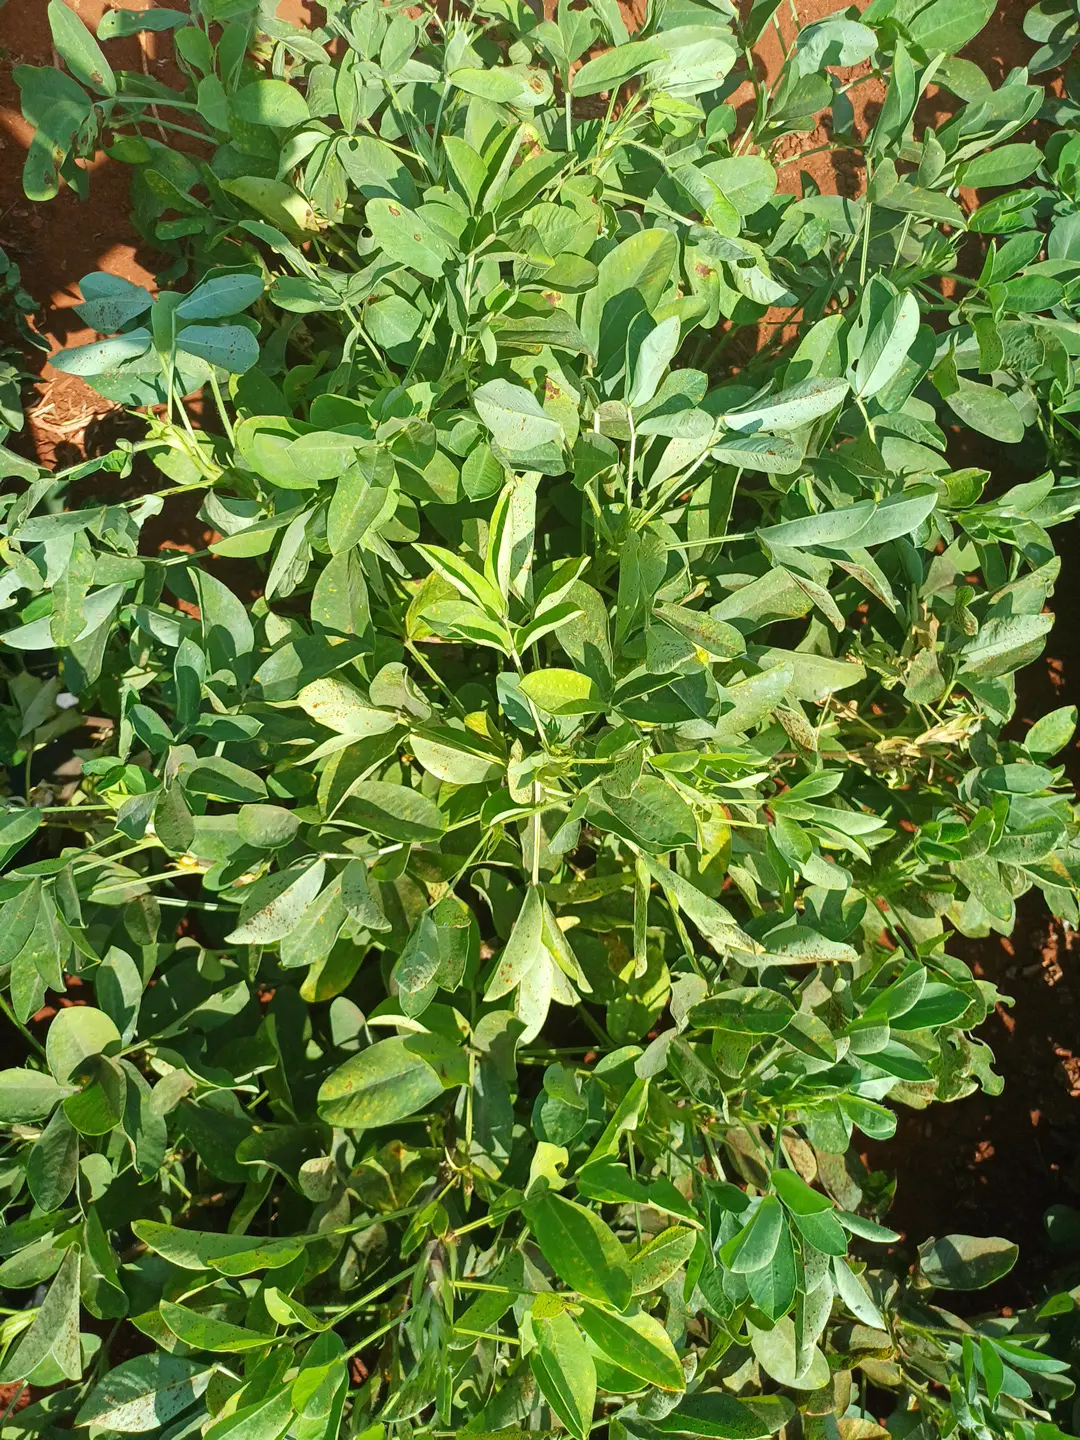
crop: groundnut
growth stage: pegging
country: Kenya
